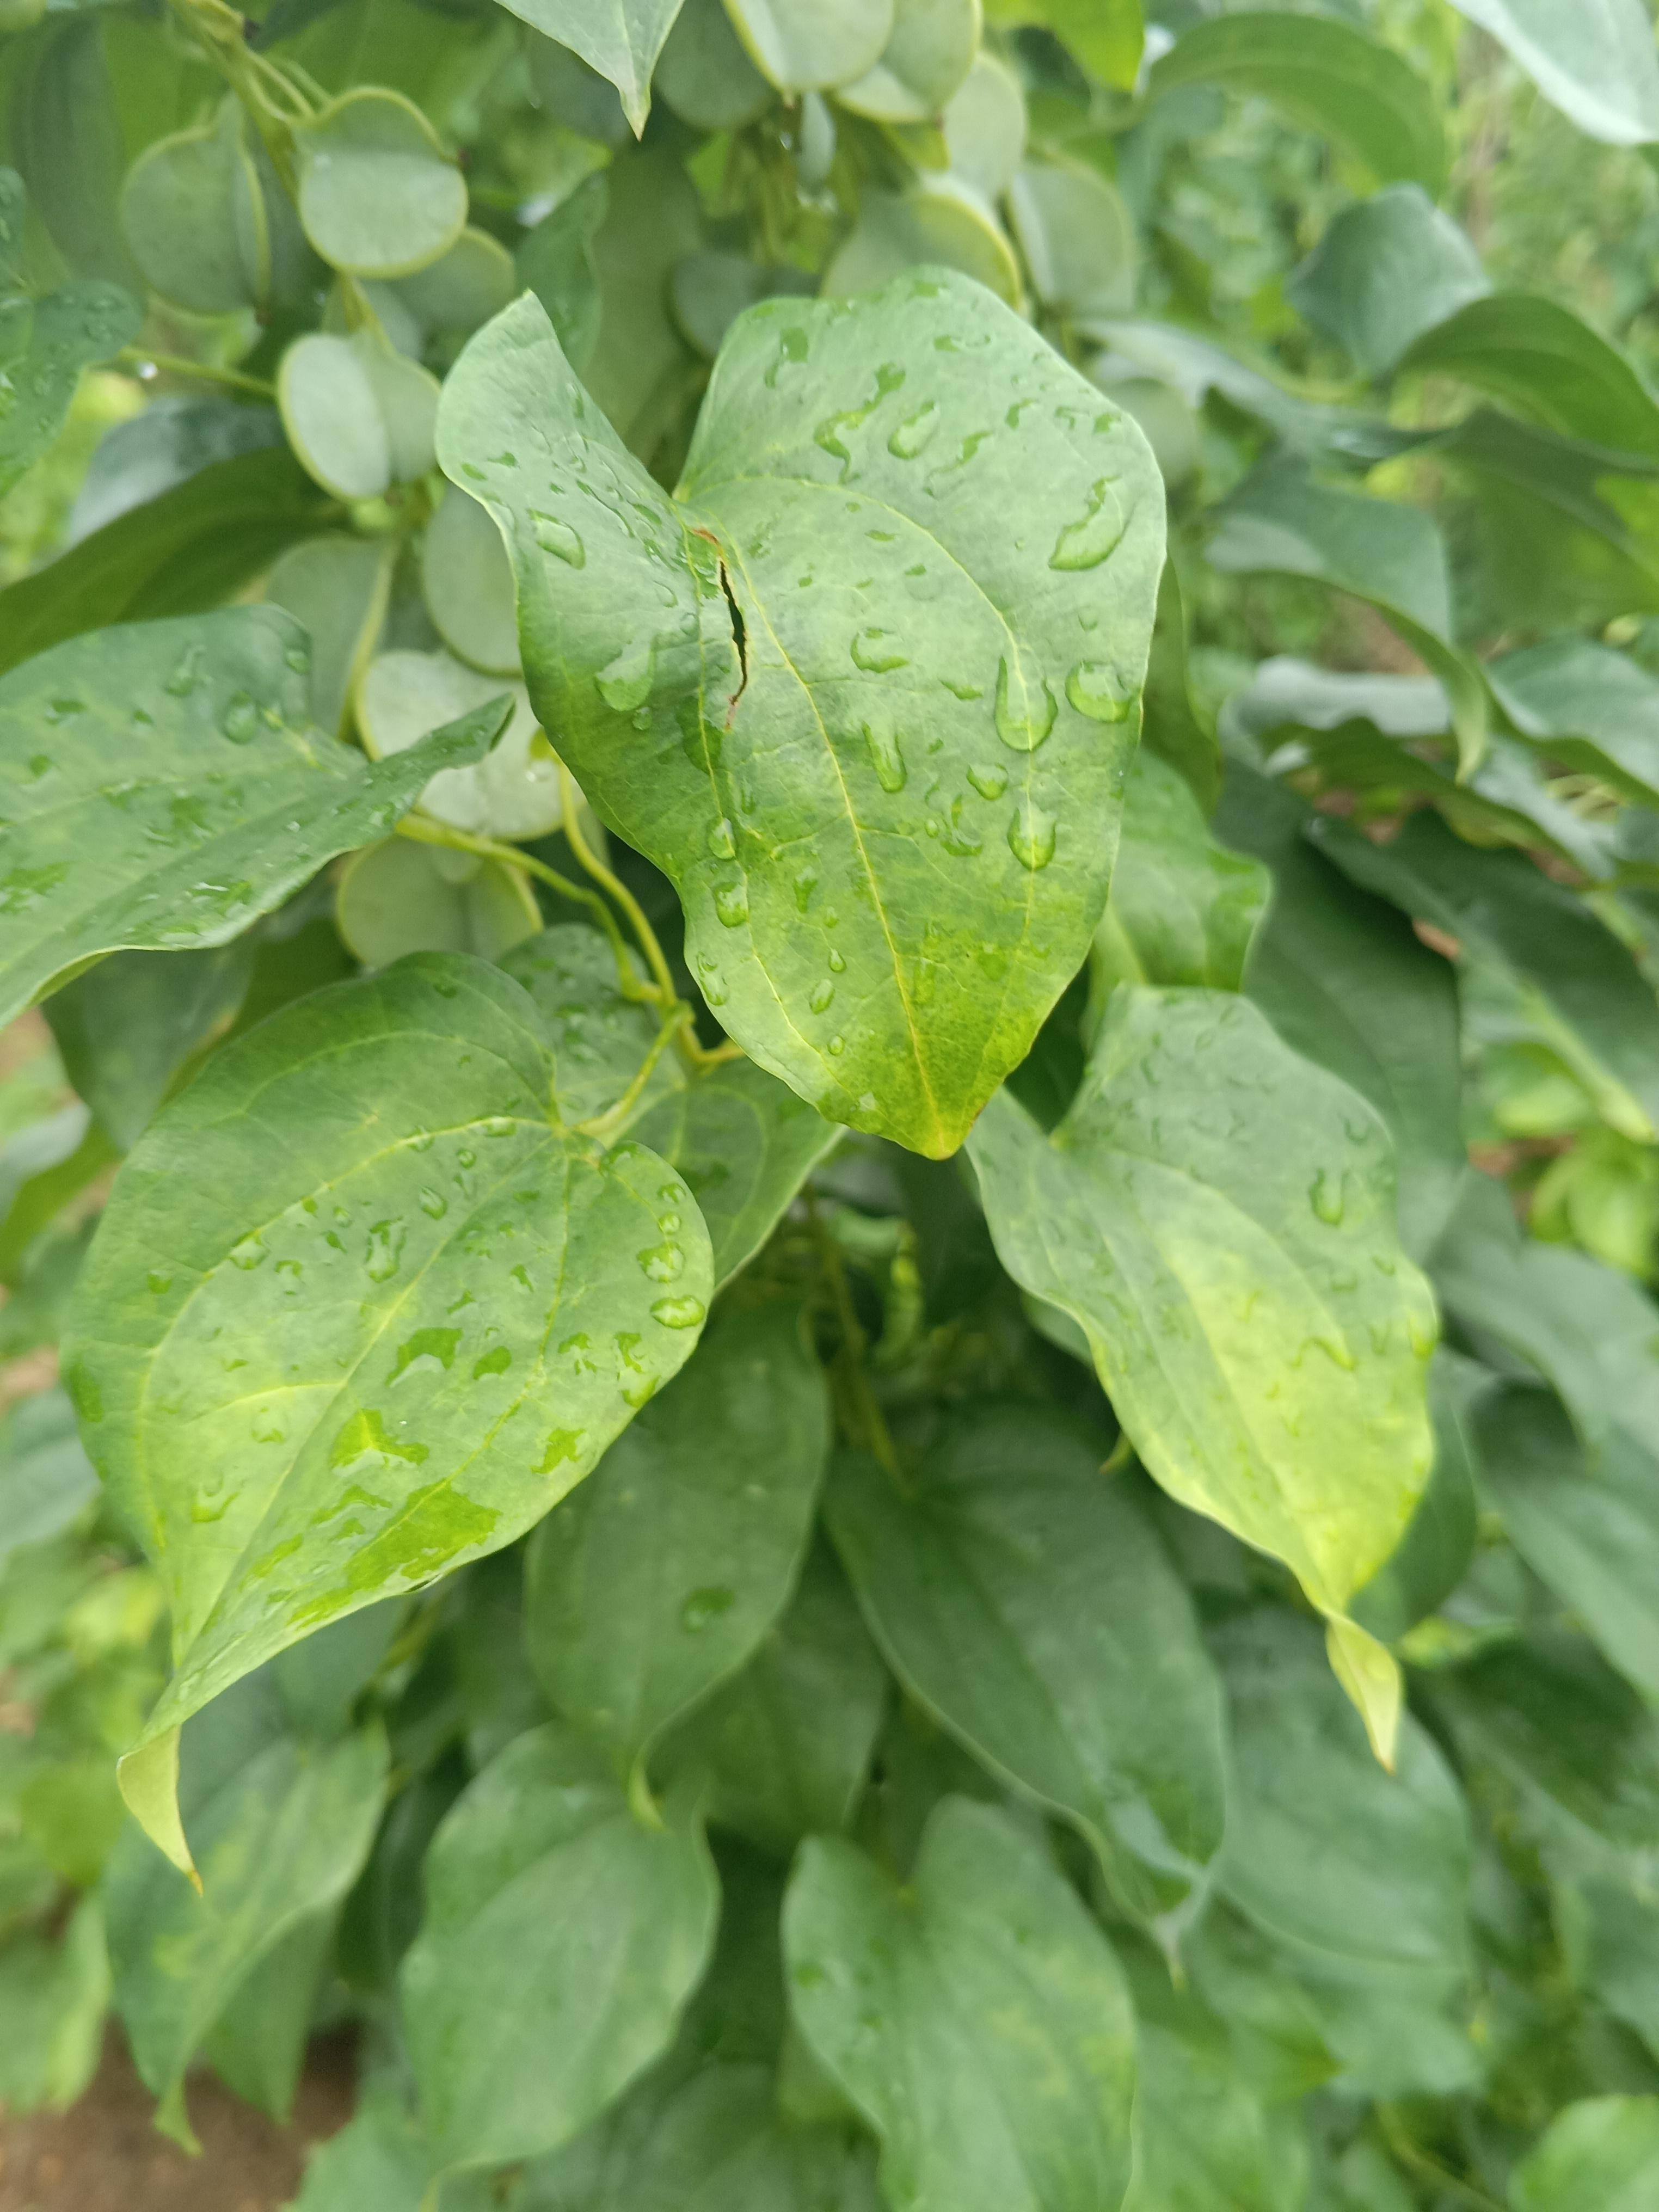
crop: yam
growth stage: vegetative
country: Nigeria
